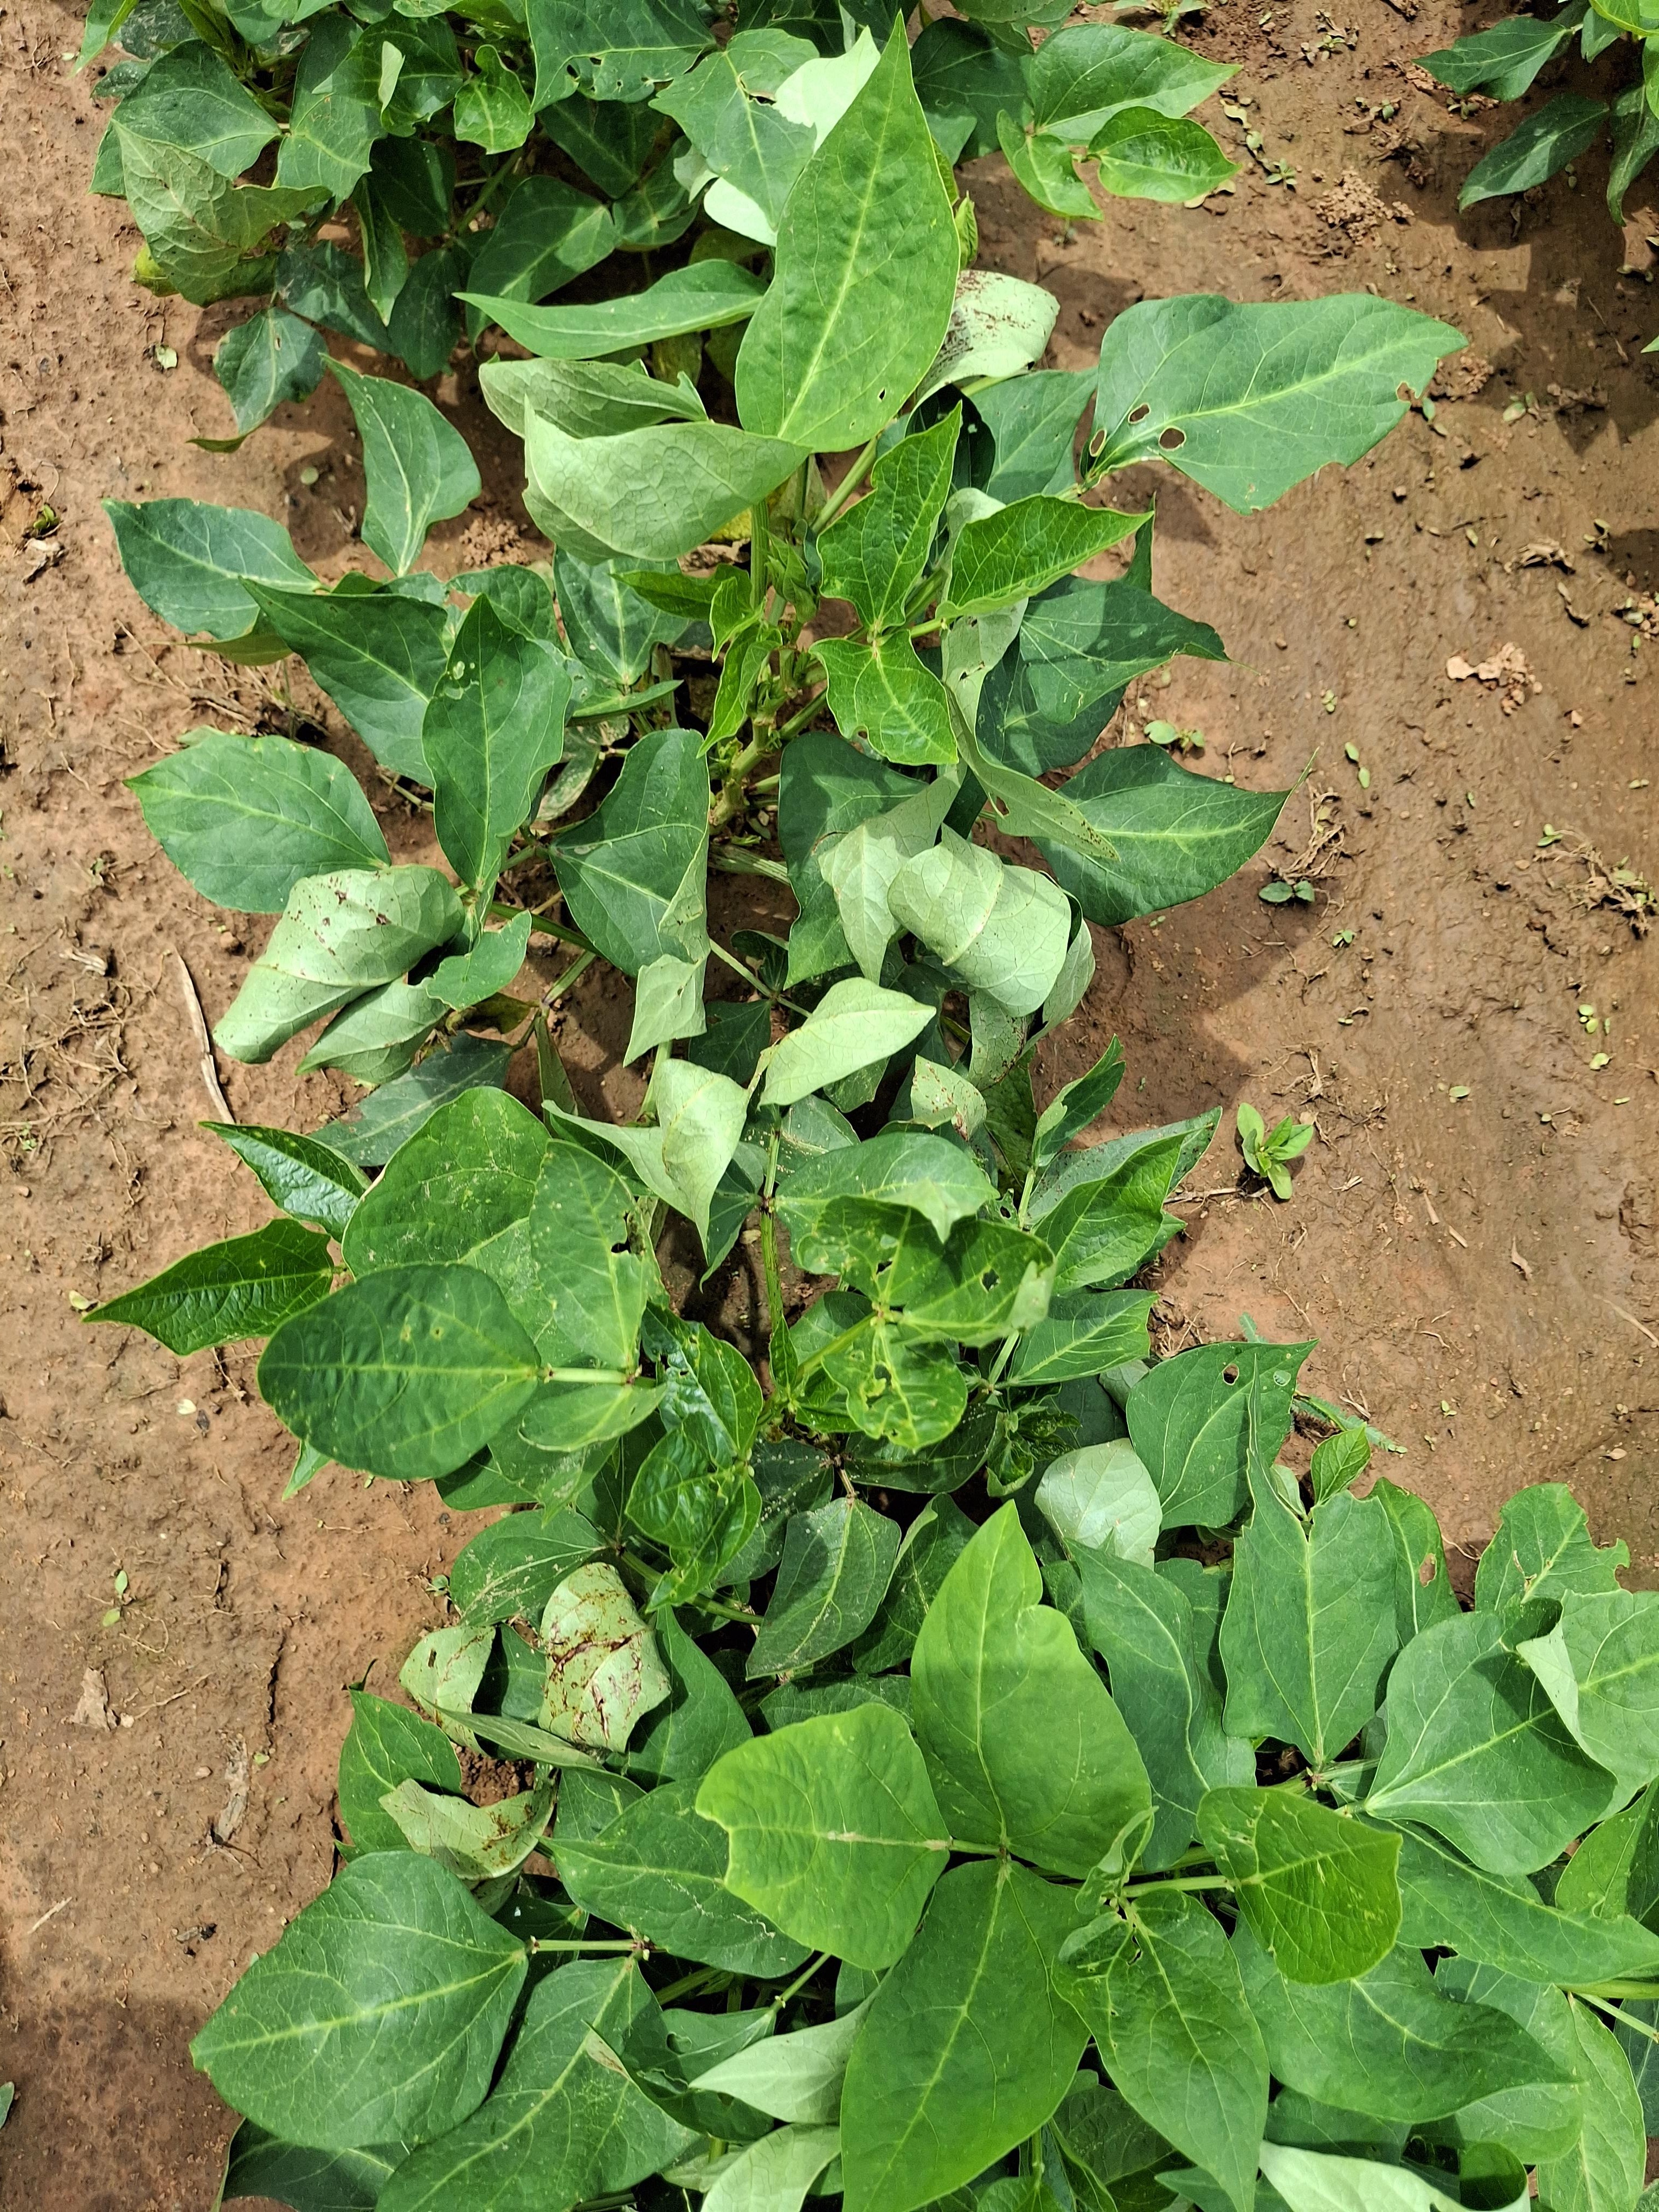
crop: cowpea
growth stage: vegetative
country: Nigeria
